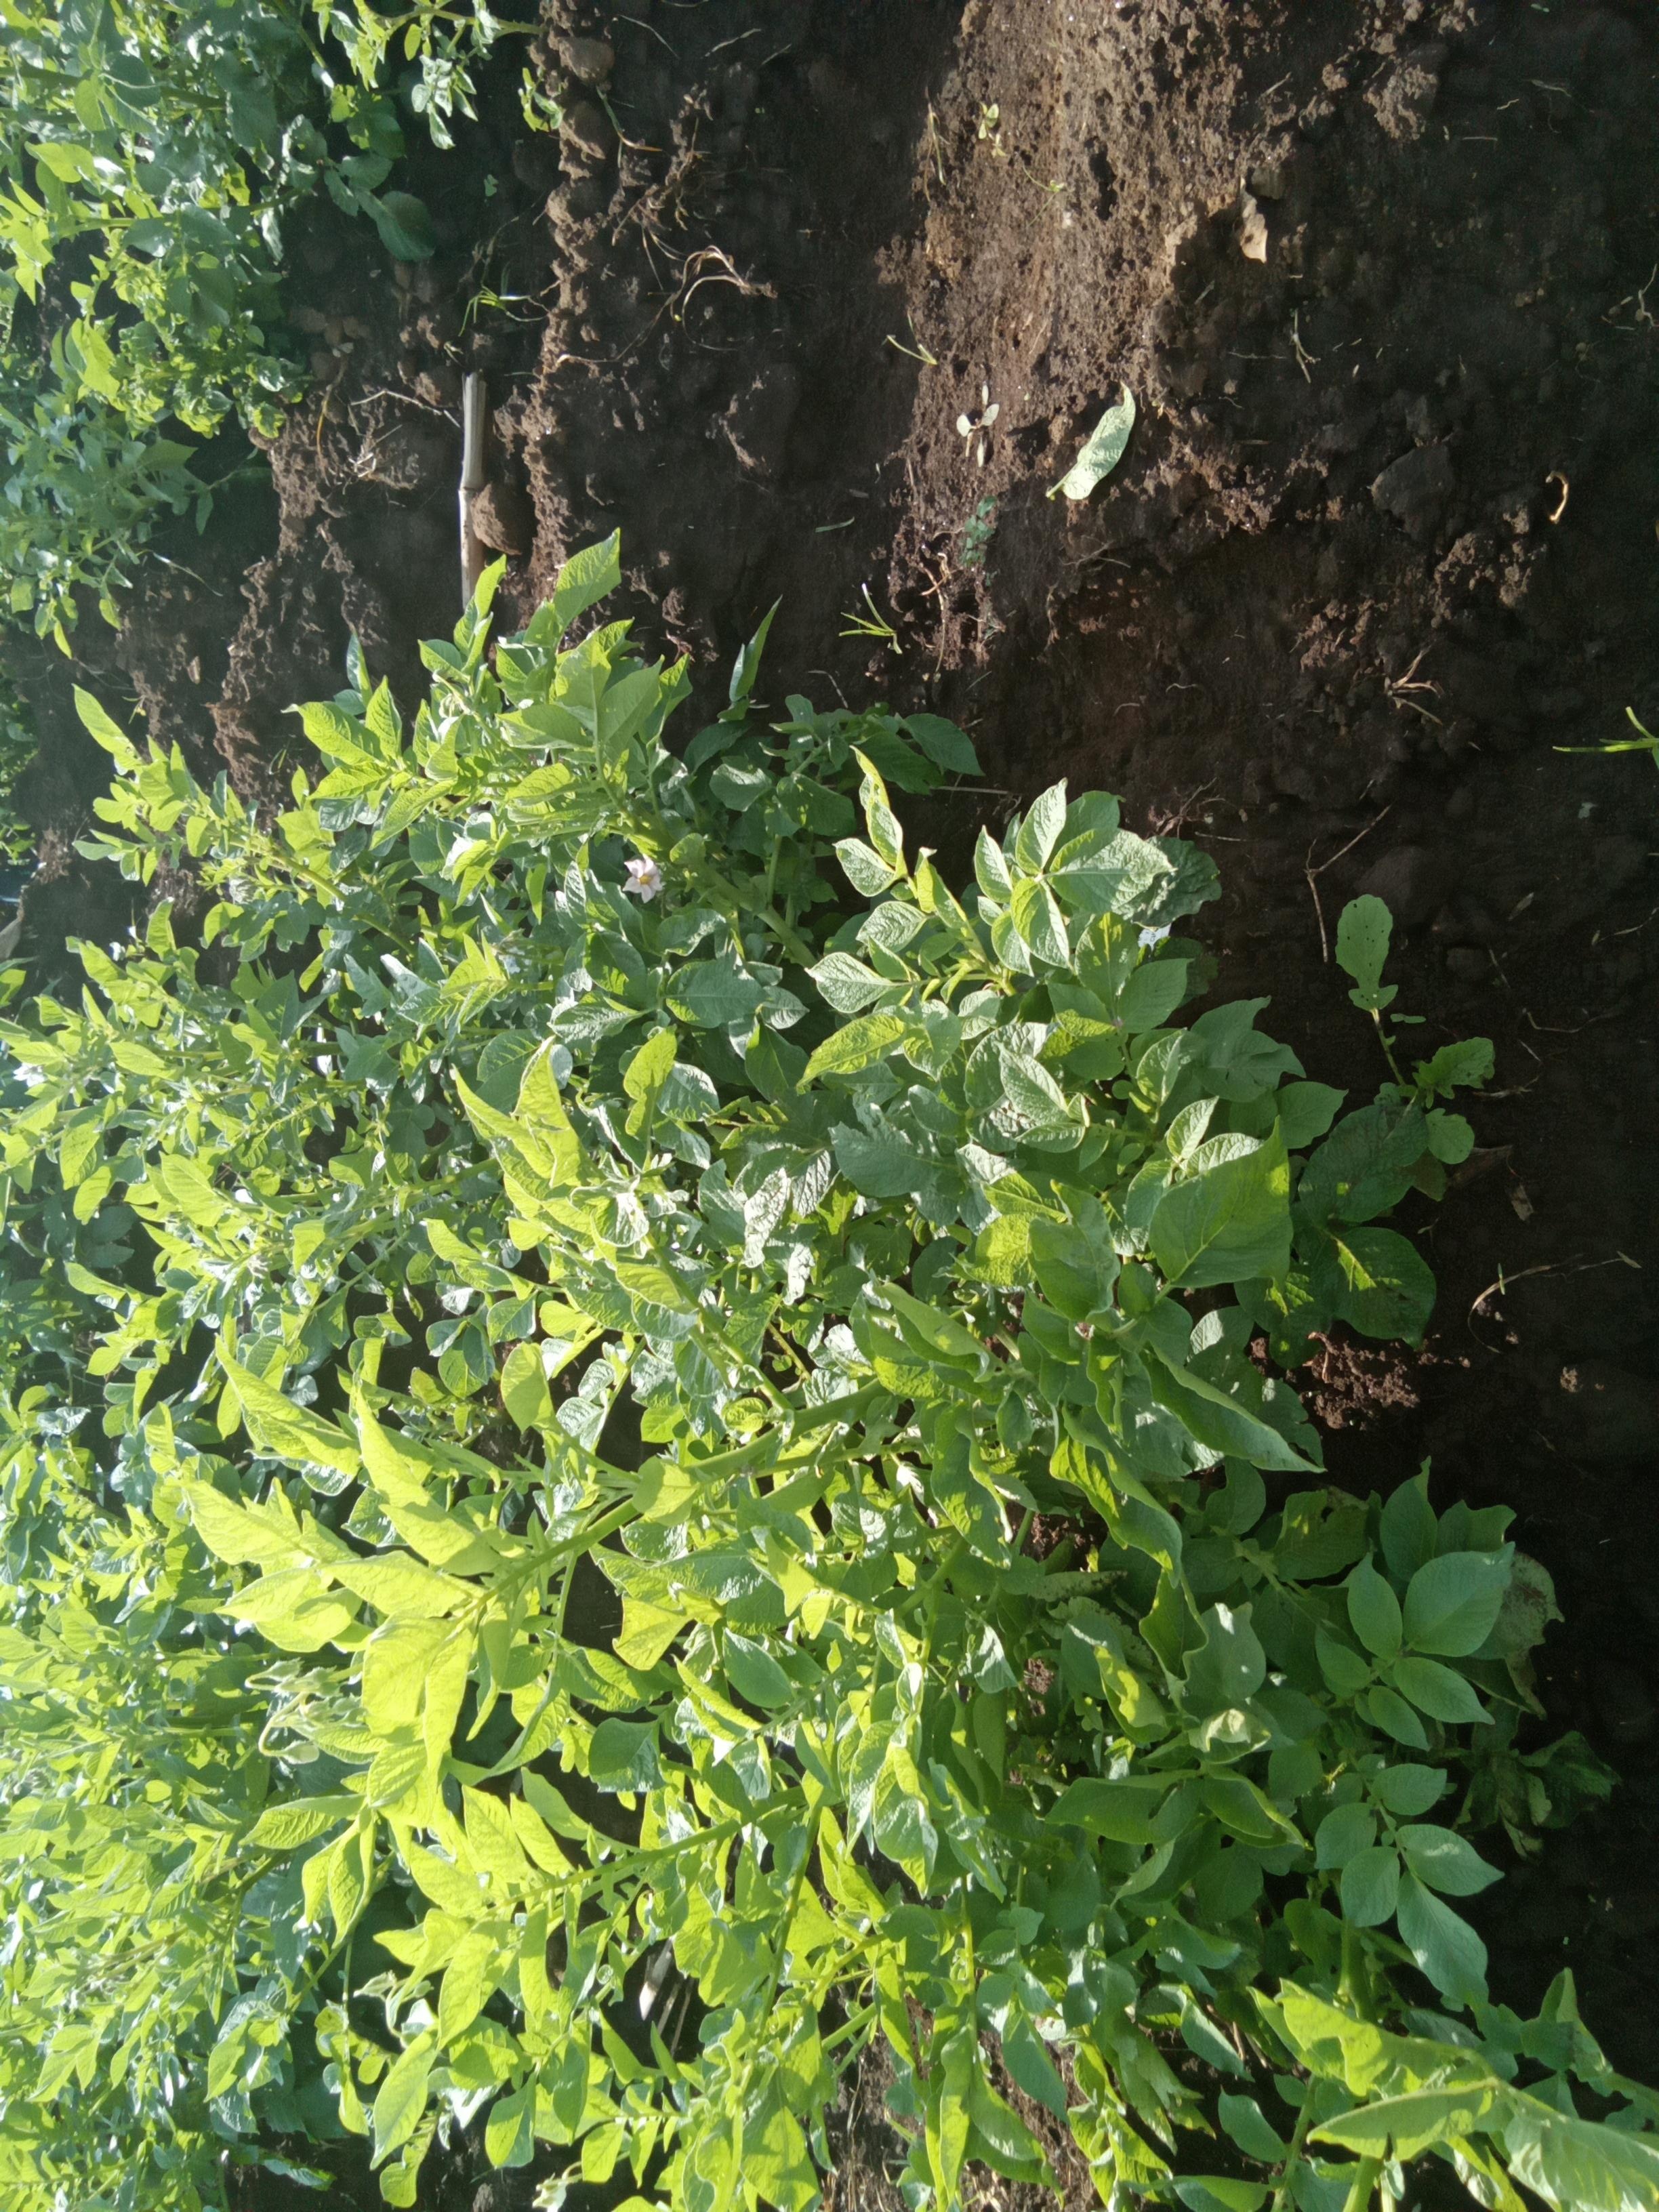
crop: potato
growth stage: vegetative
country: Kenya
